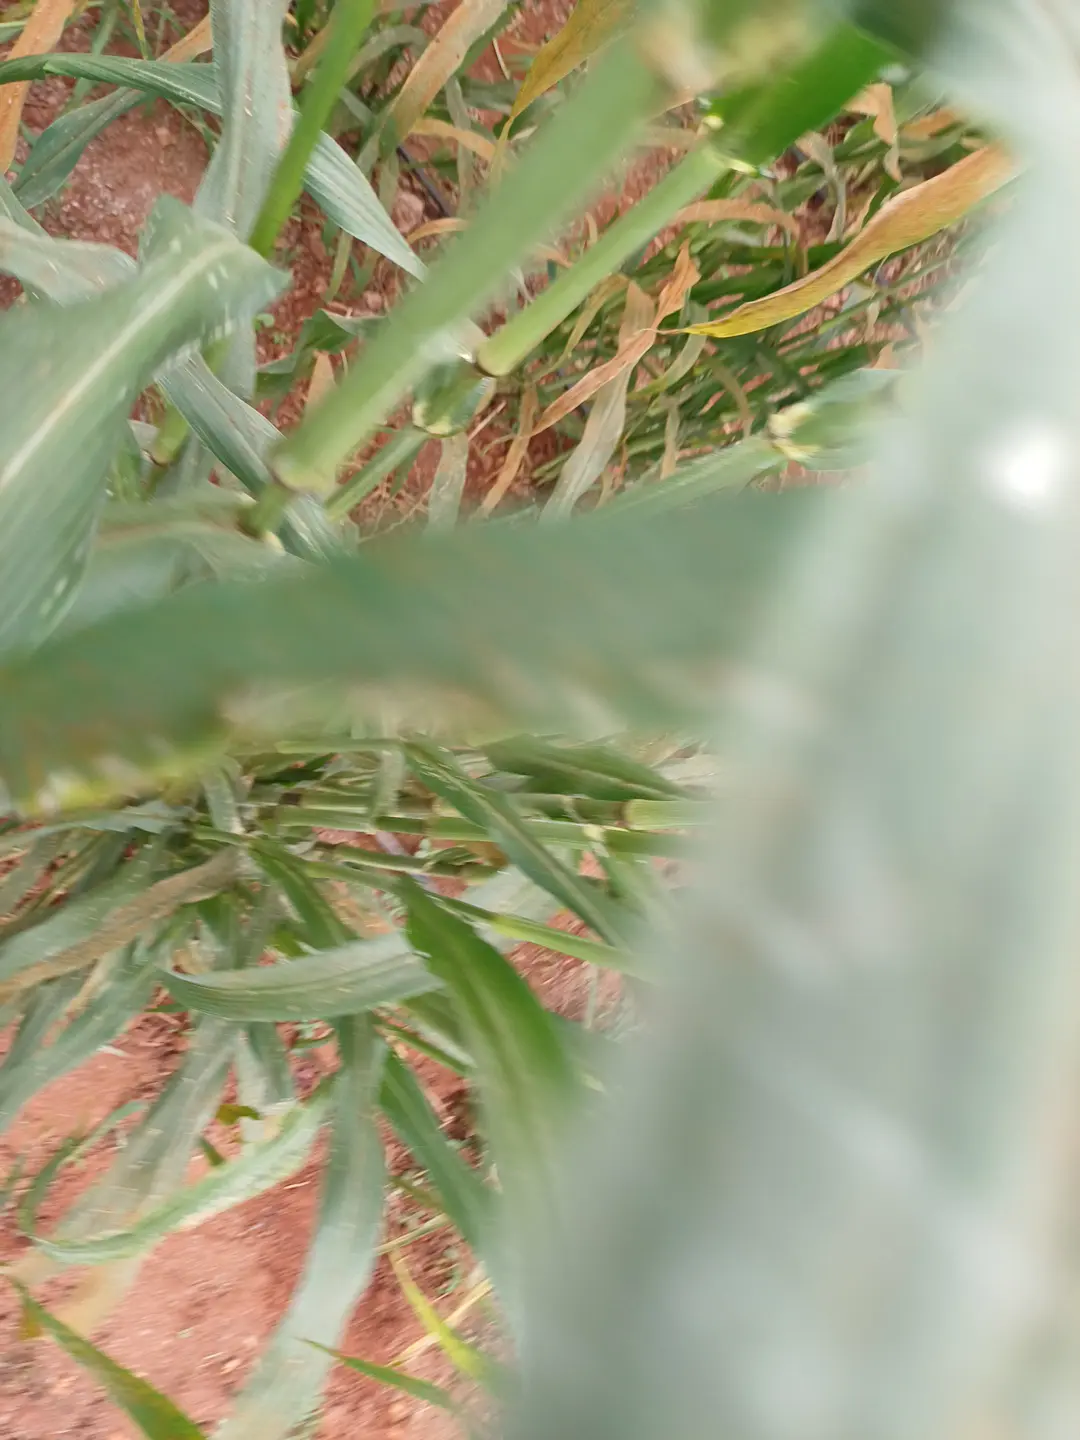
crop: pearl millet
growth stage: filling grain
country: Kenya
